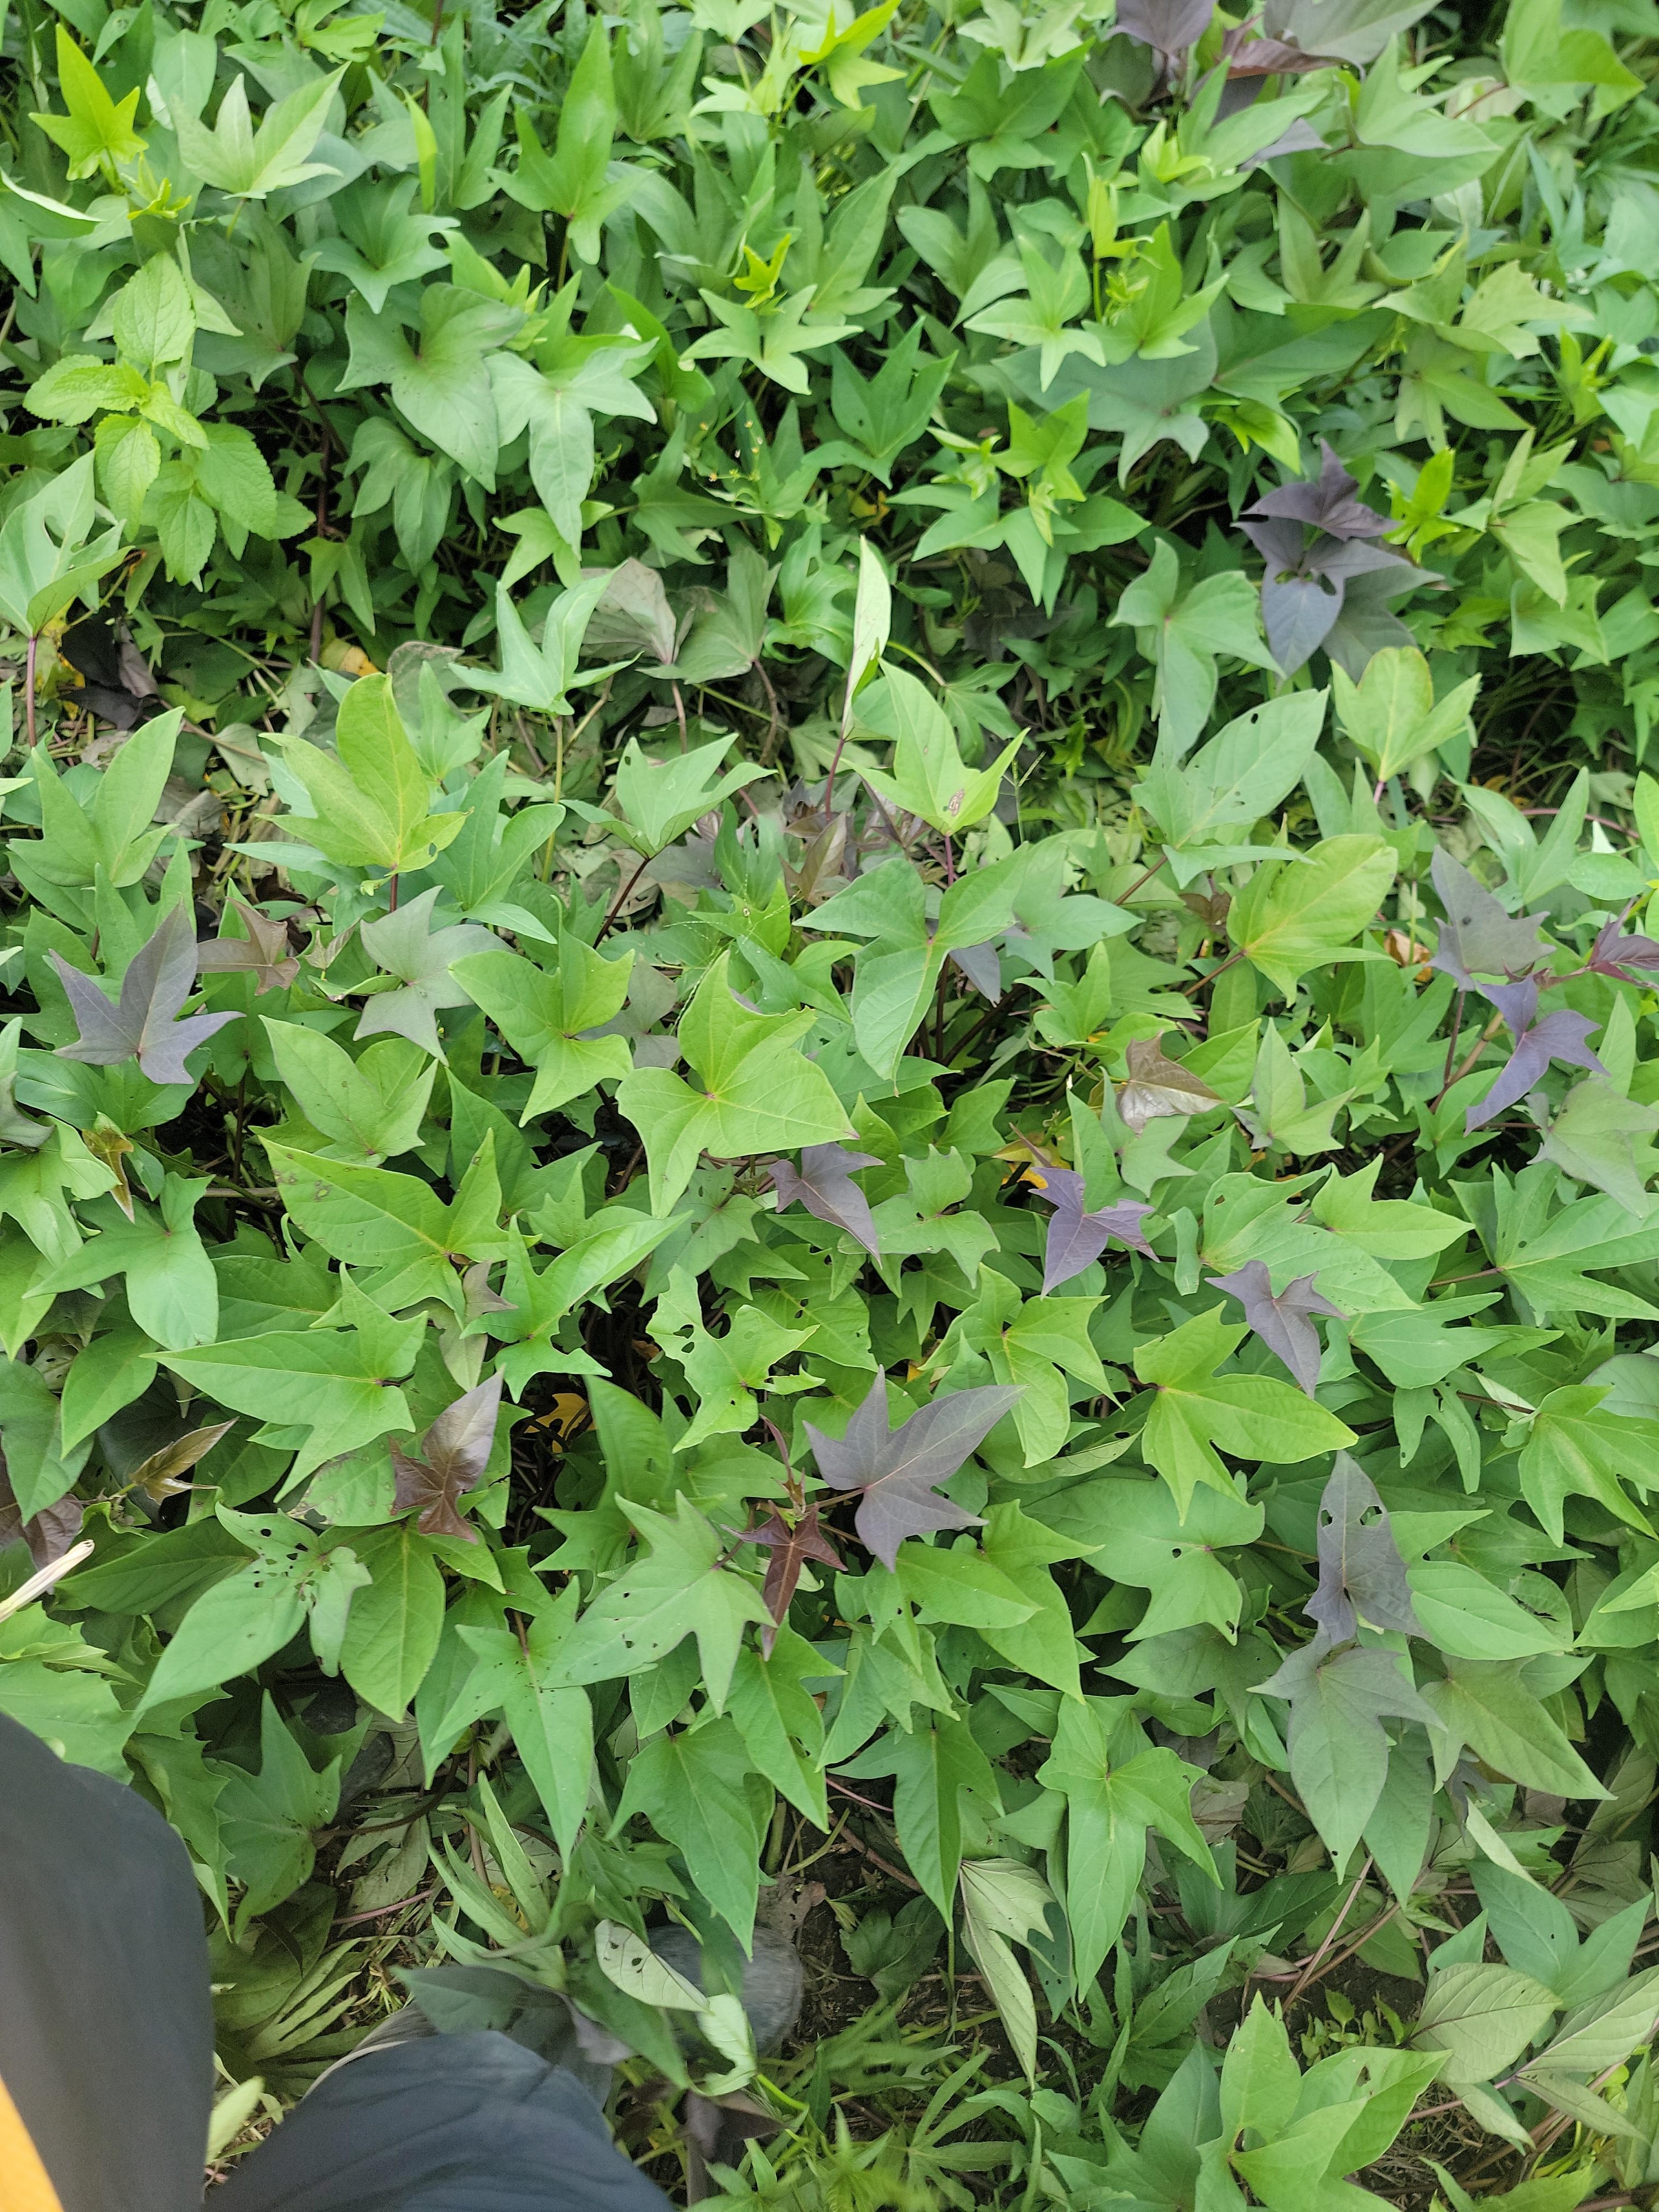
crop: sweet potato
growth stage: vegetative
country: Tanzania
